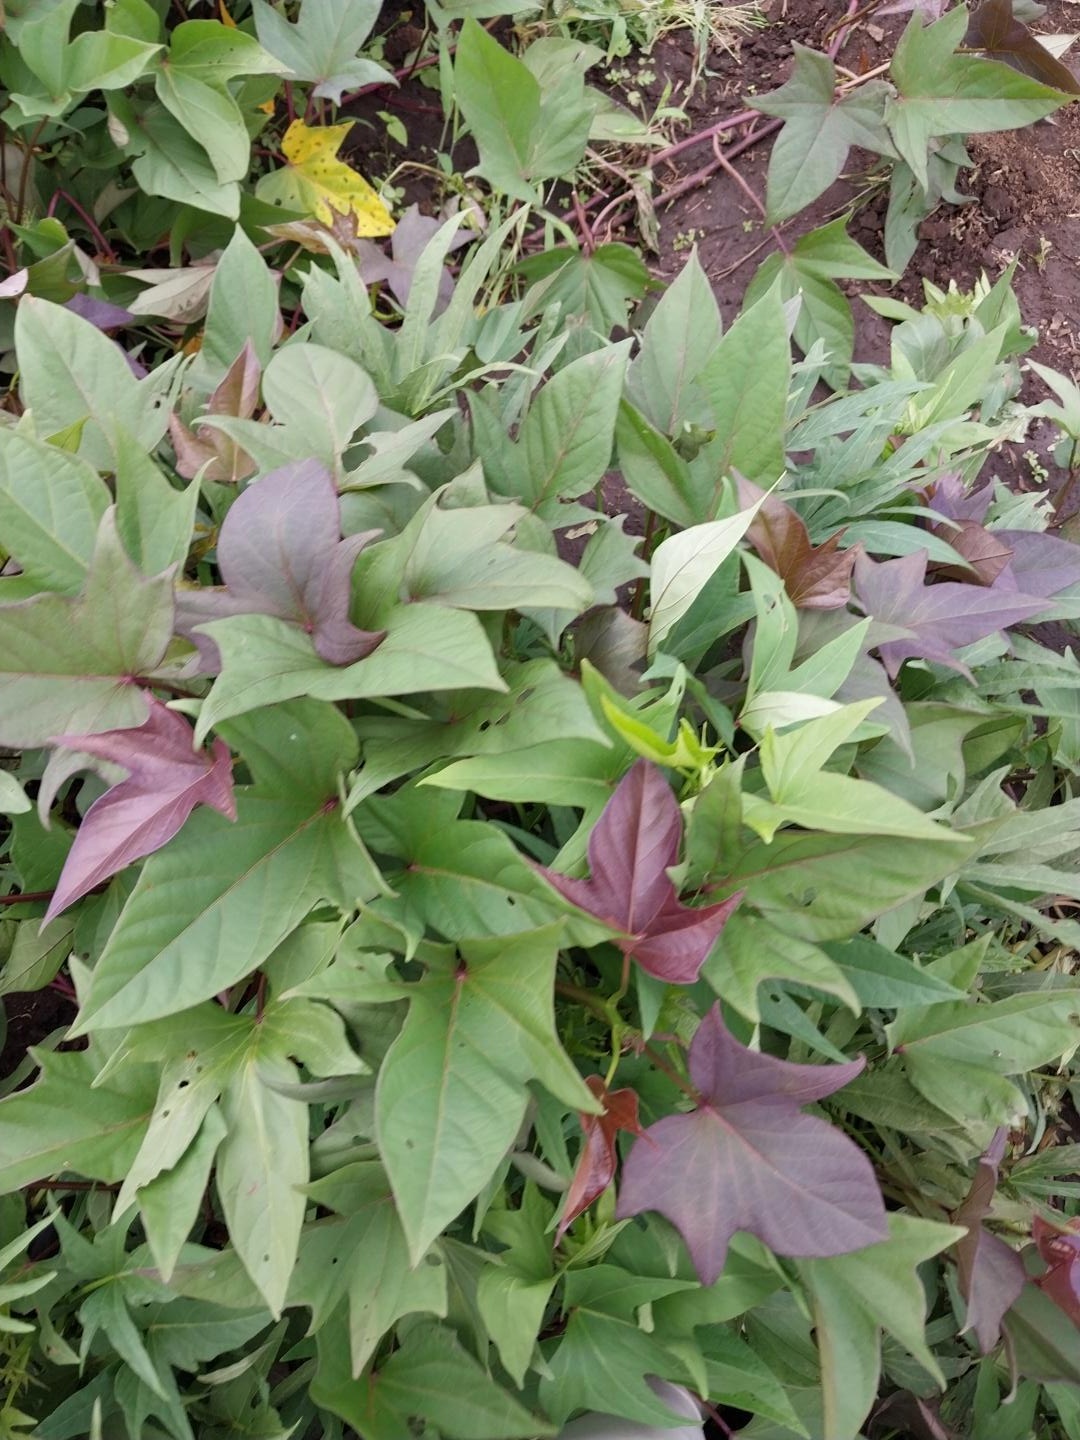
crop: sweet potato
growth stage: vegetative
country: Tanzania
